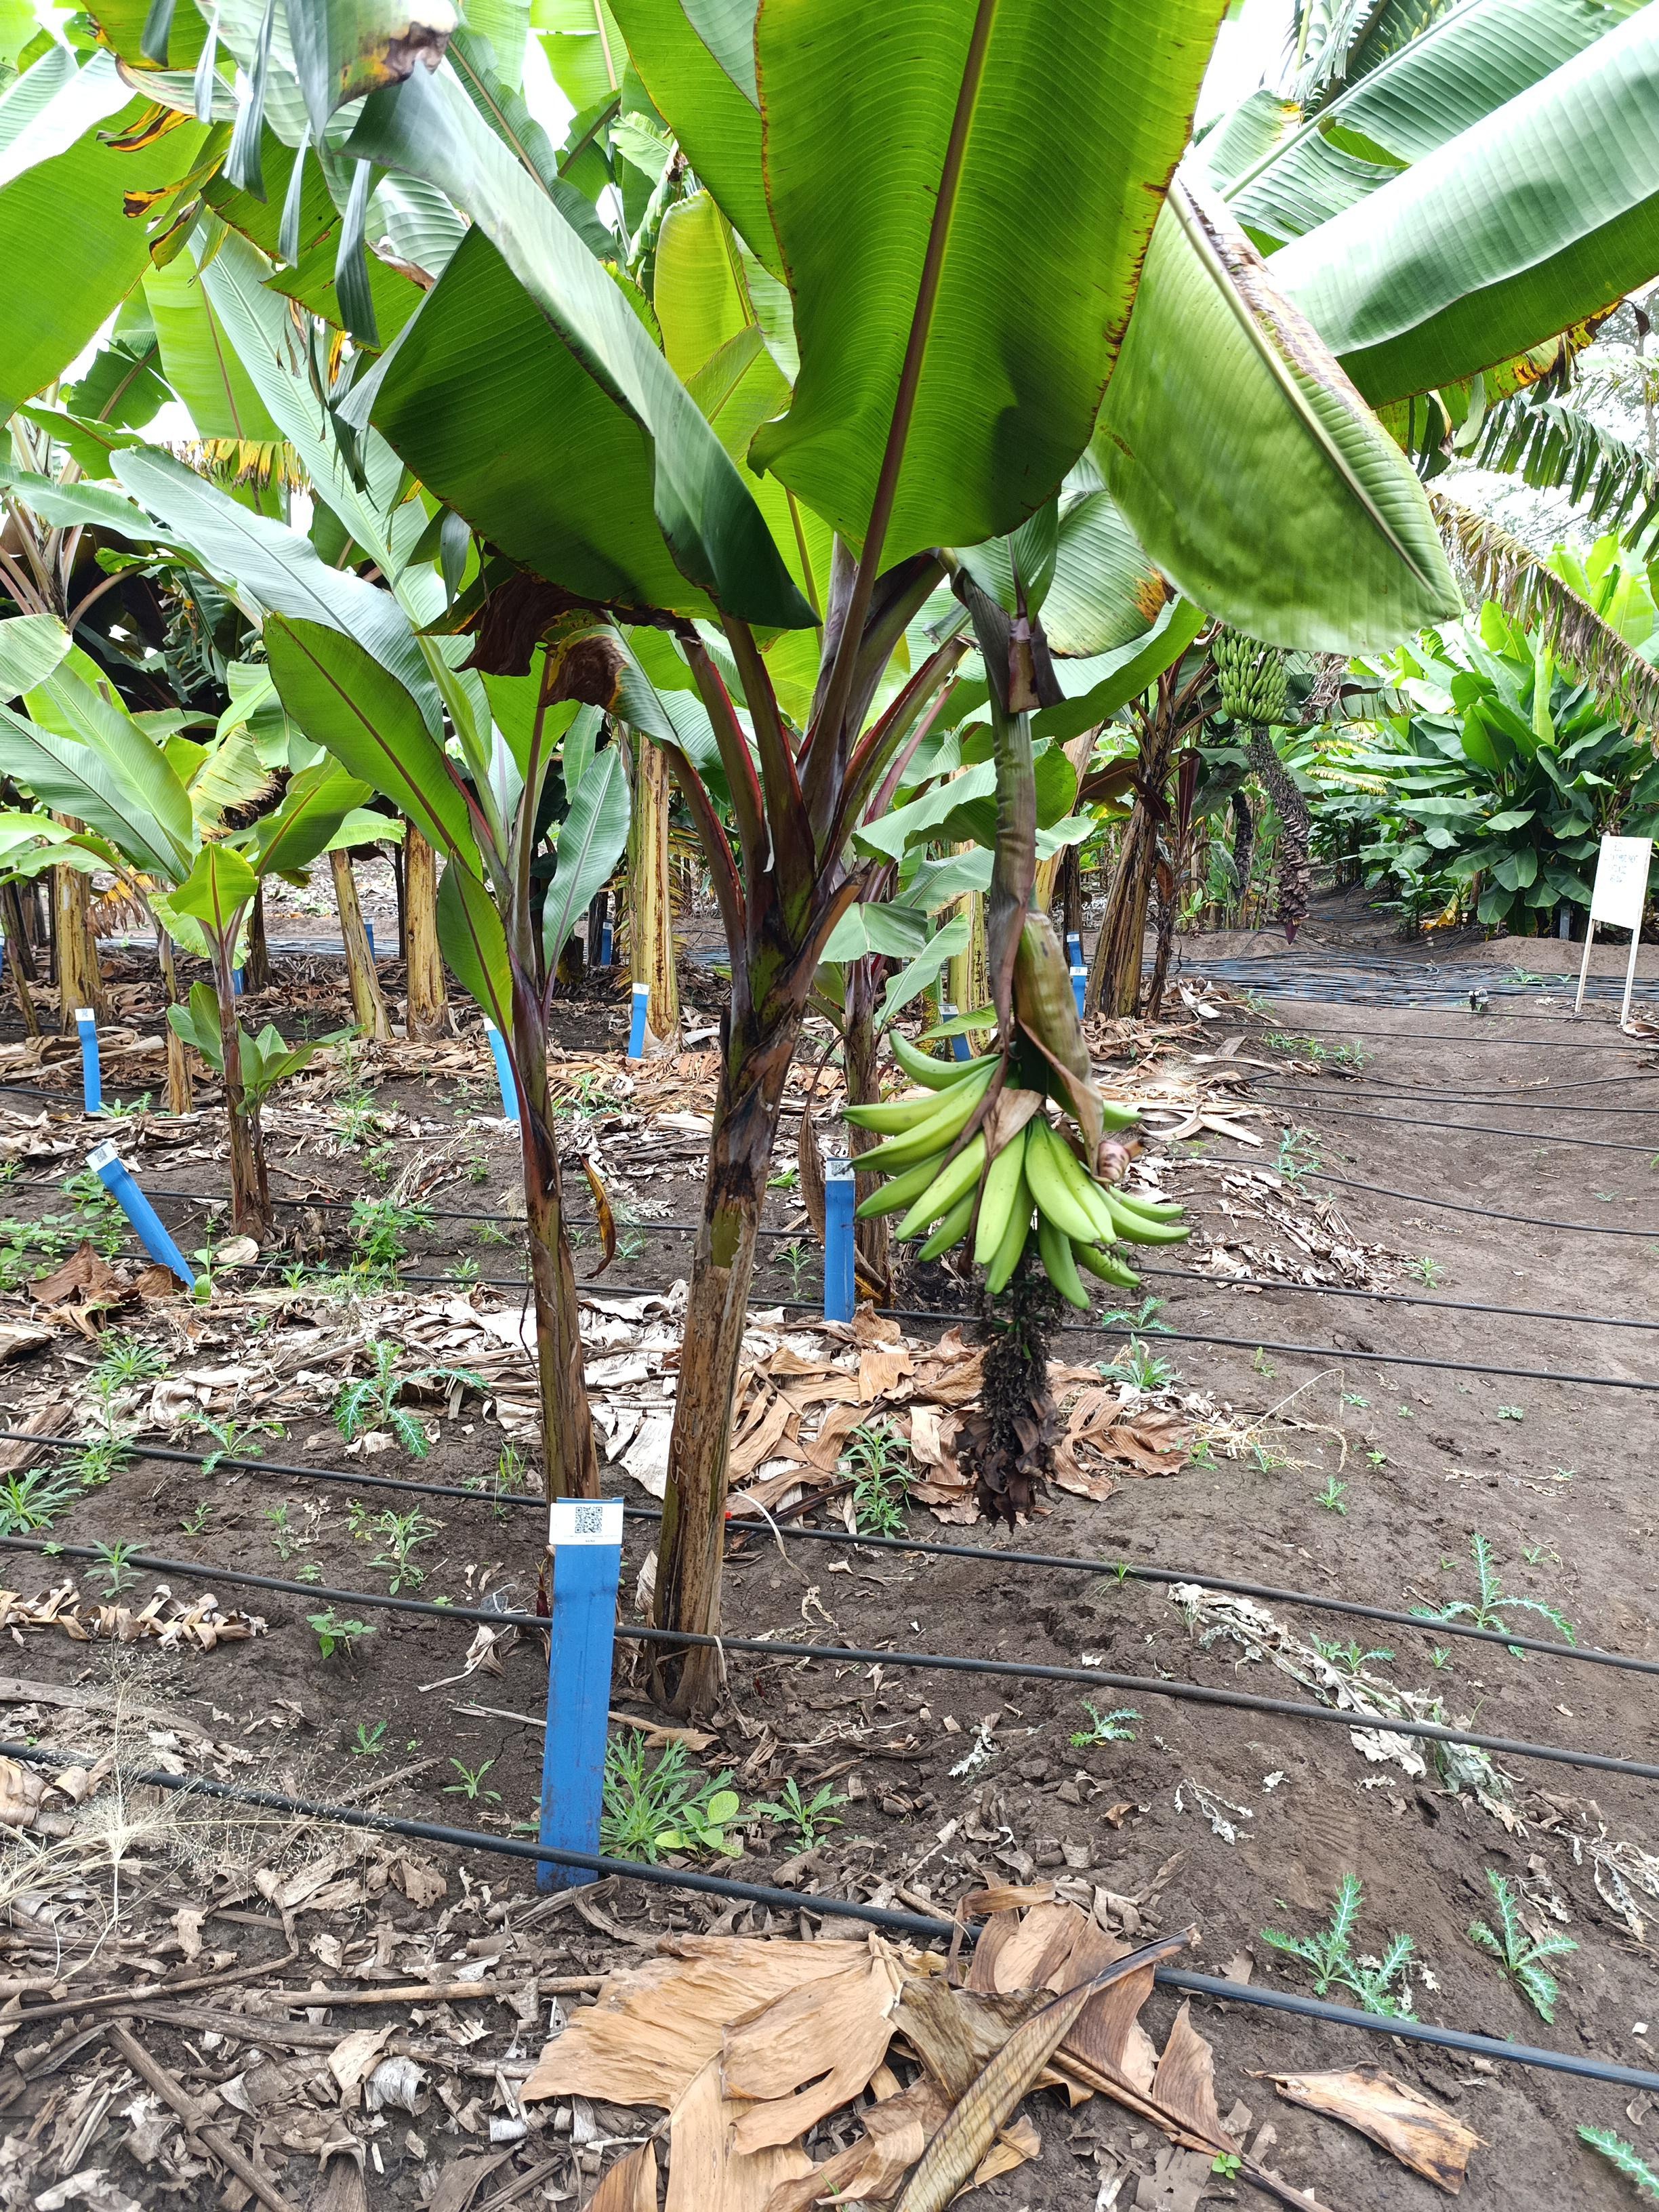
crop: banana
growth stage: development fruit
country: Tanzania
